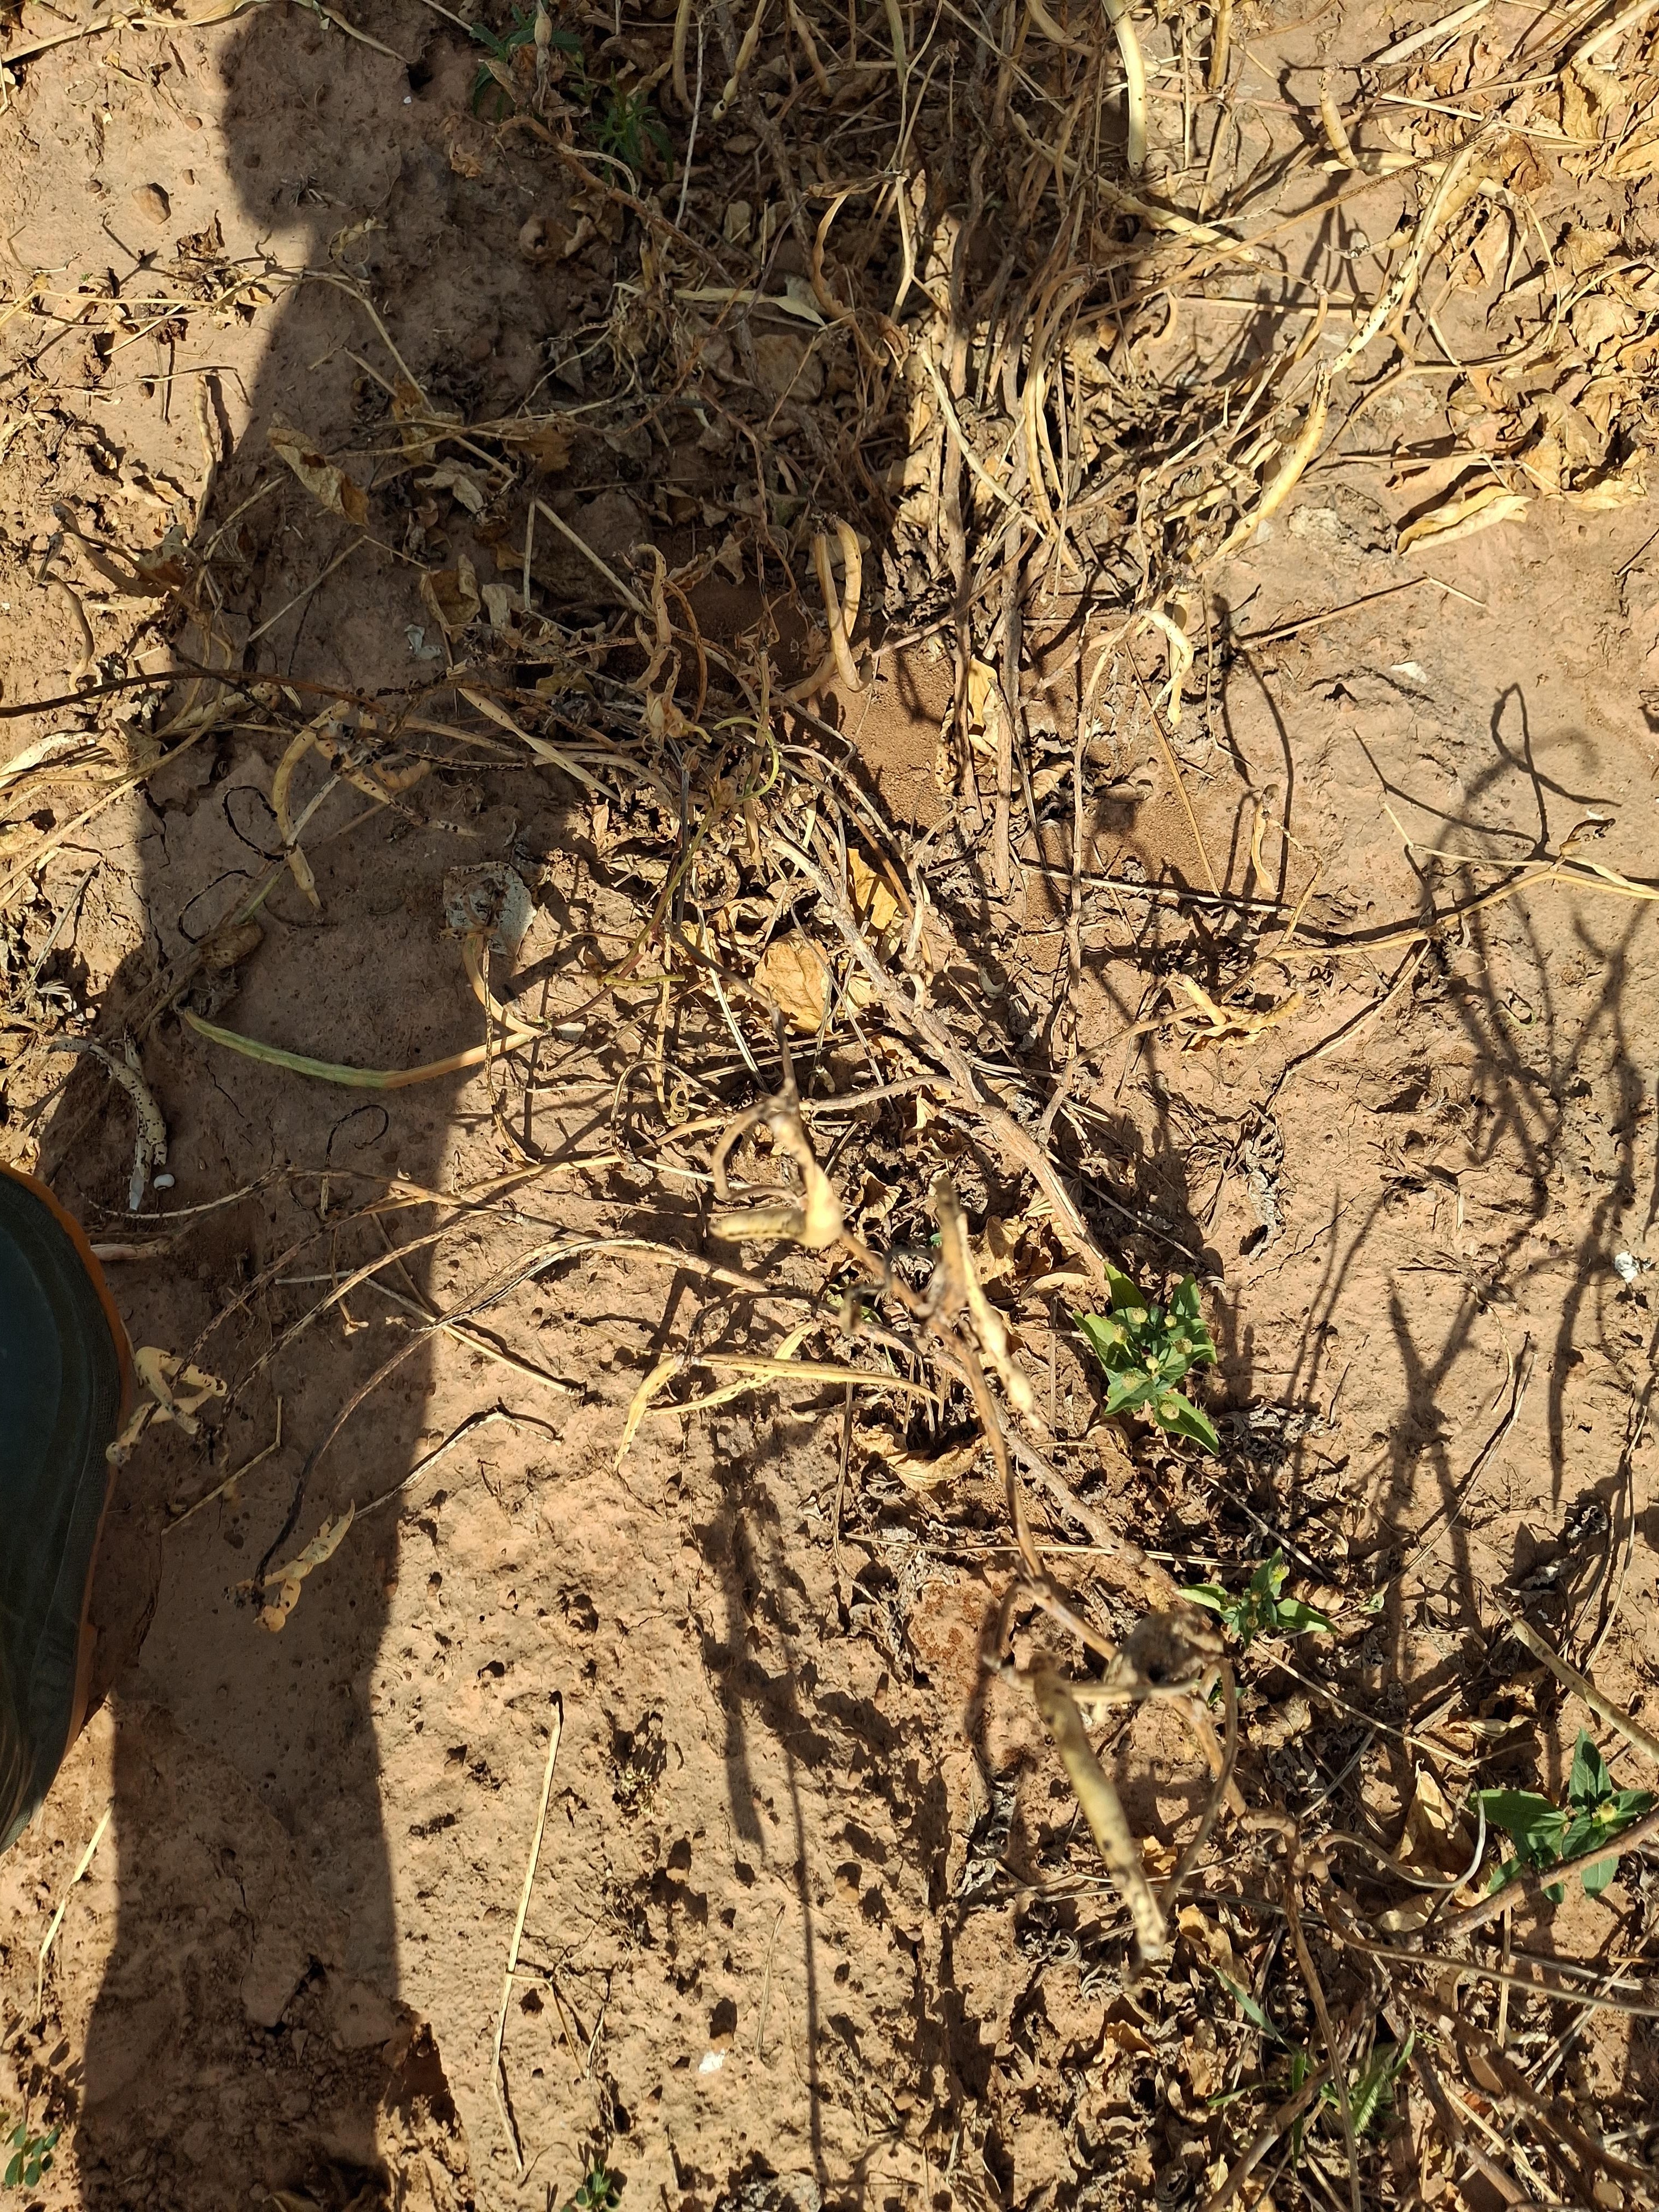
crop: cowpea
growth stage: maturity
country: Nigeria
